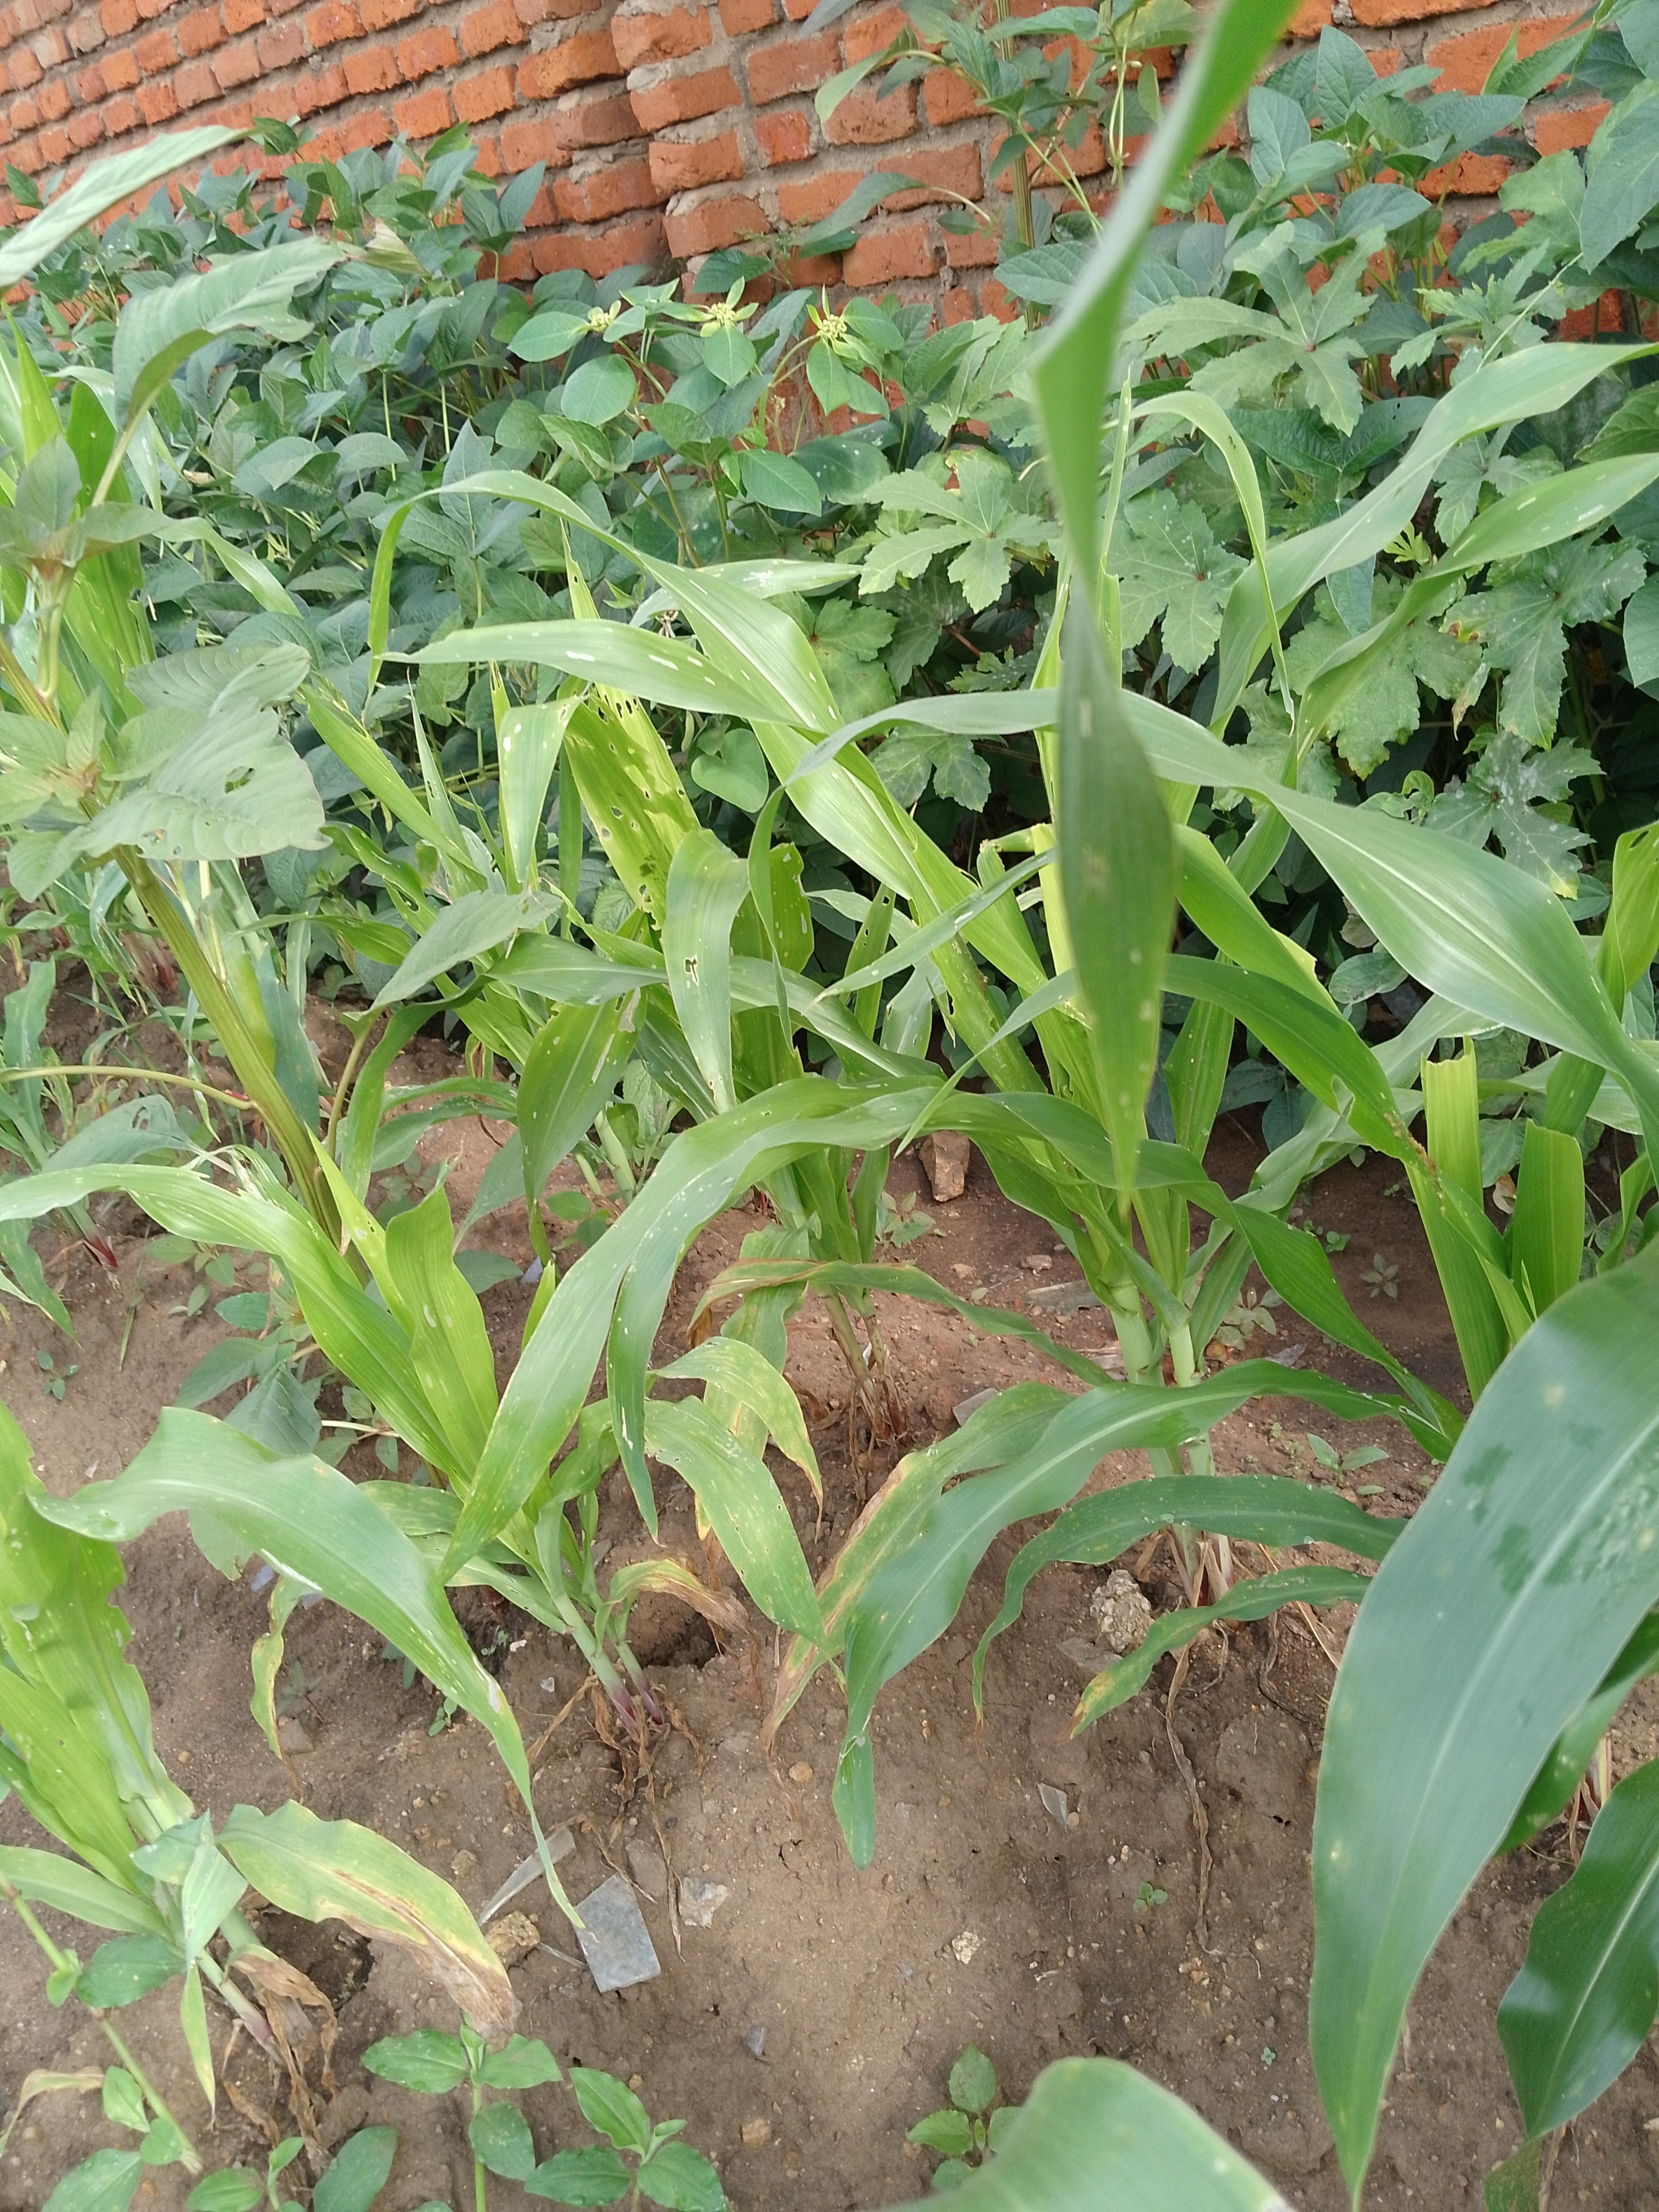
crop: maize
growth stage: vegetative
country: Malawi
